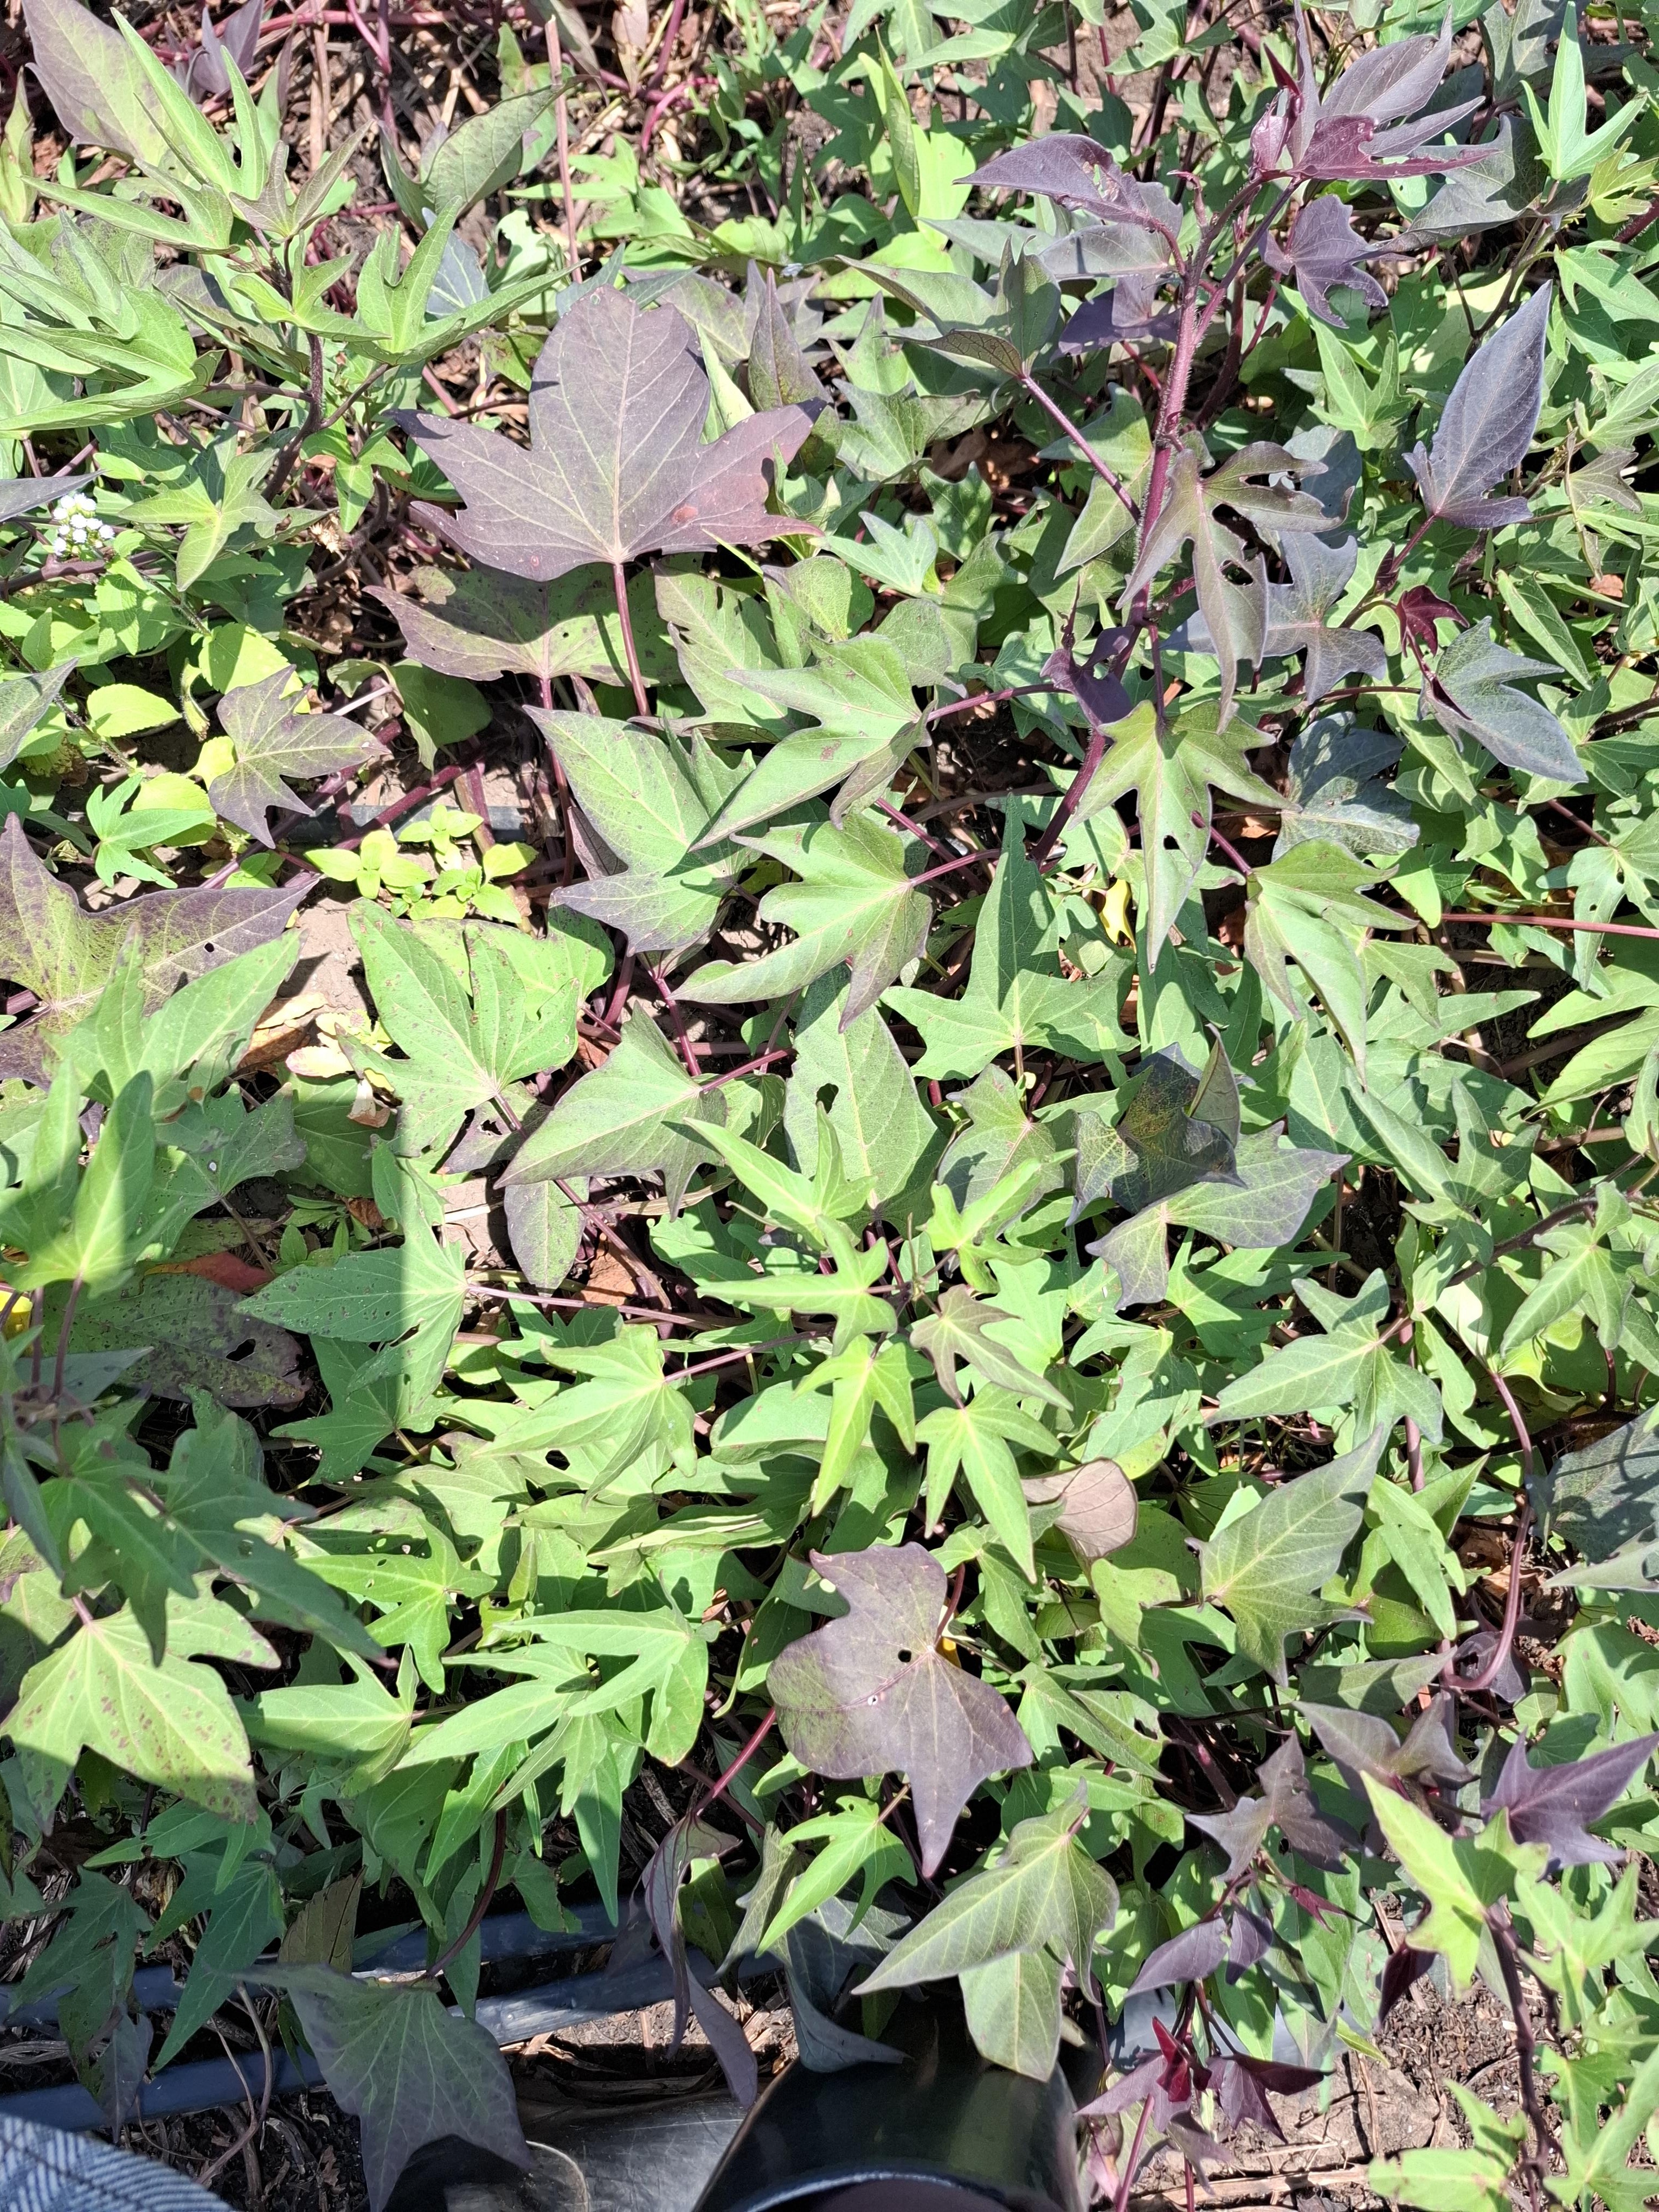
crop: sweet potato
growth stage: flowering
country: Tanzania
